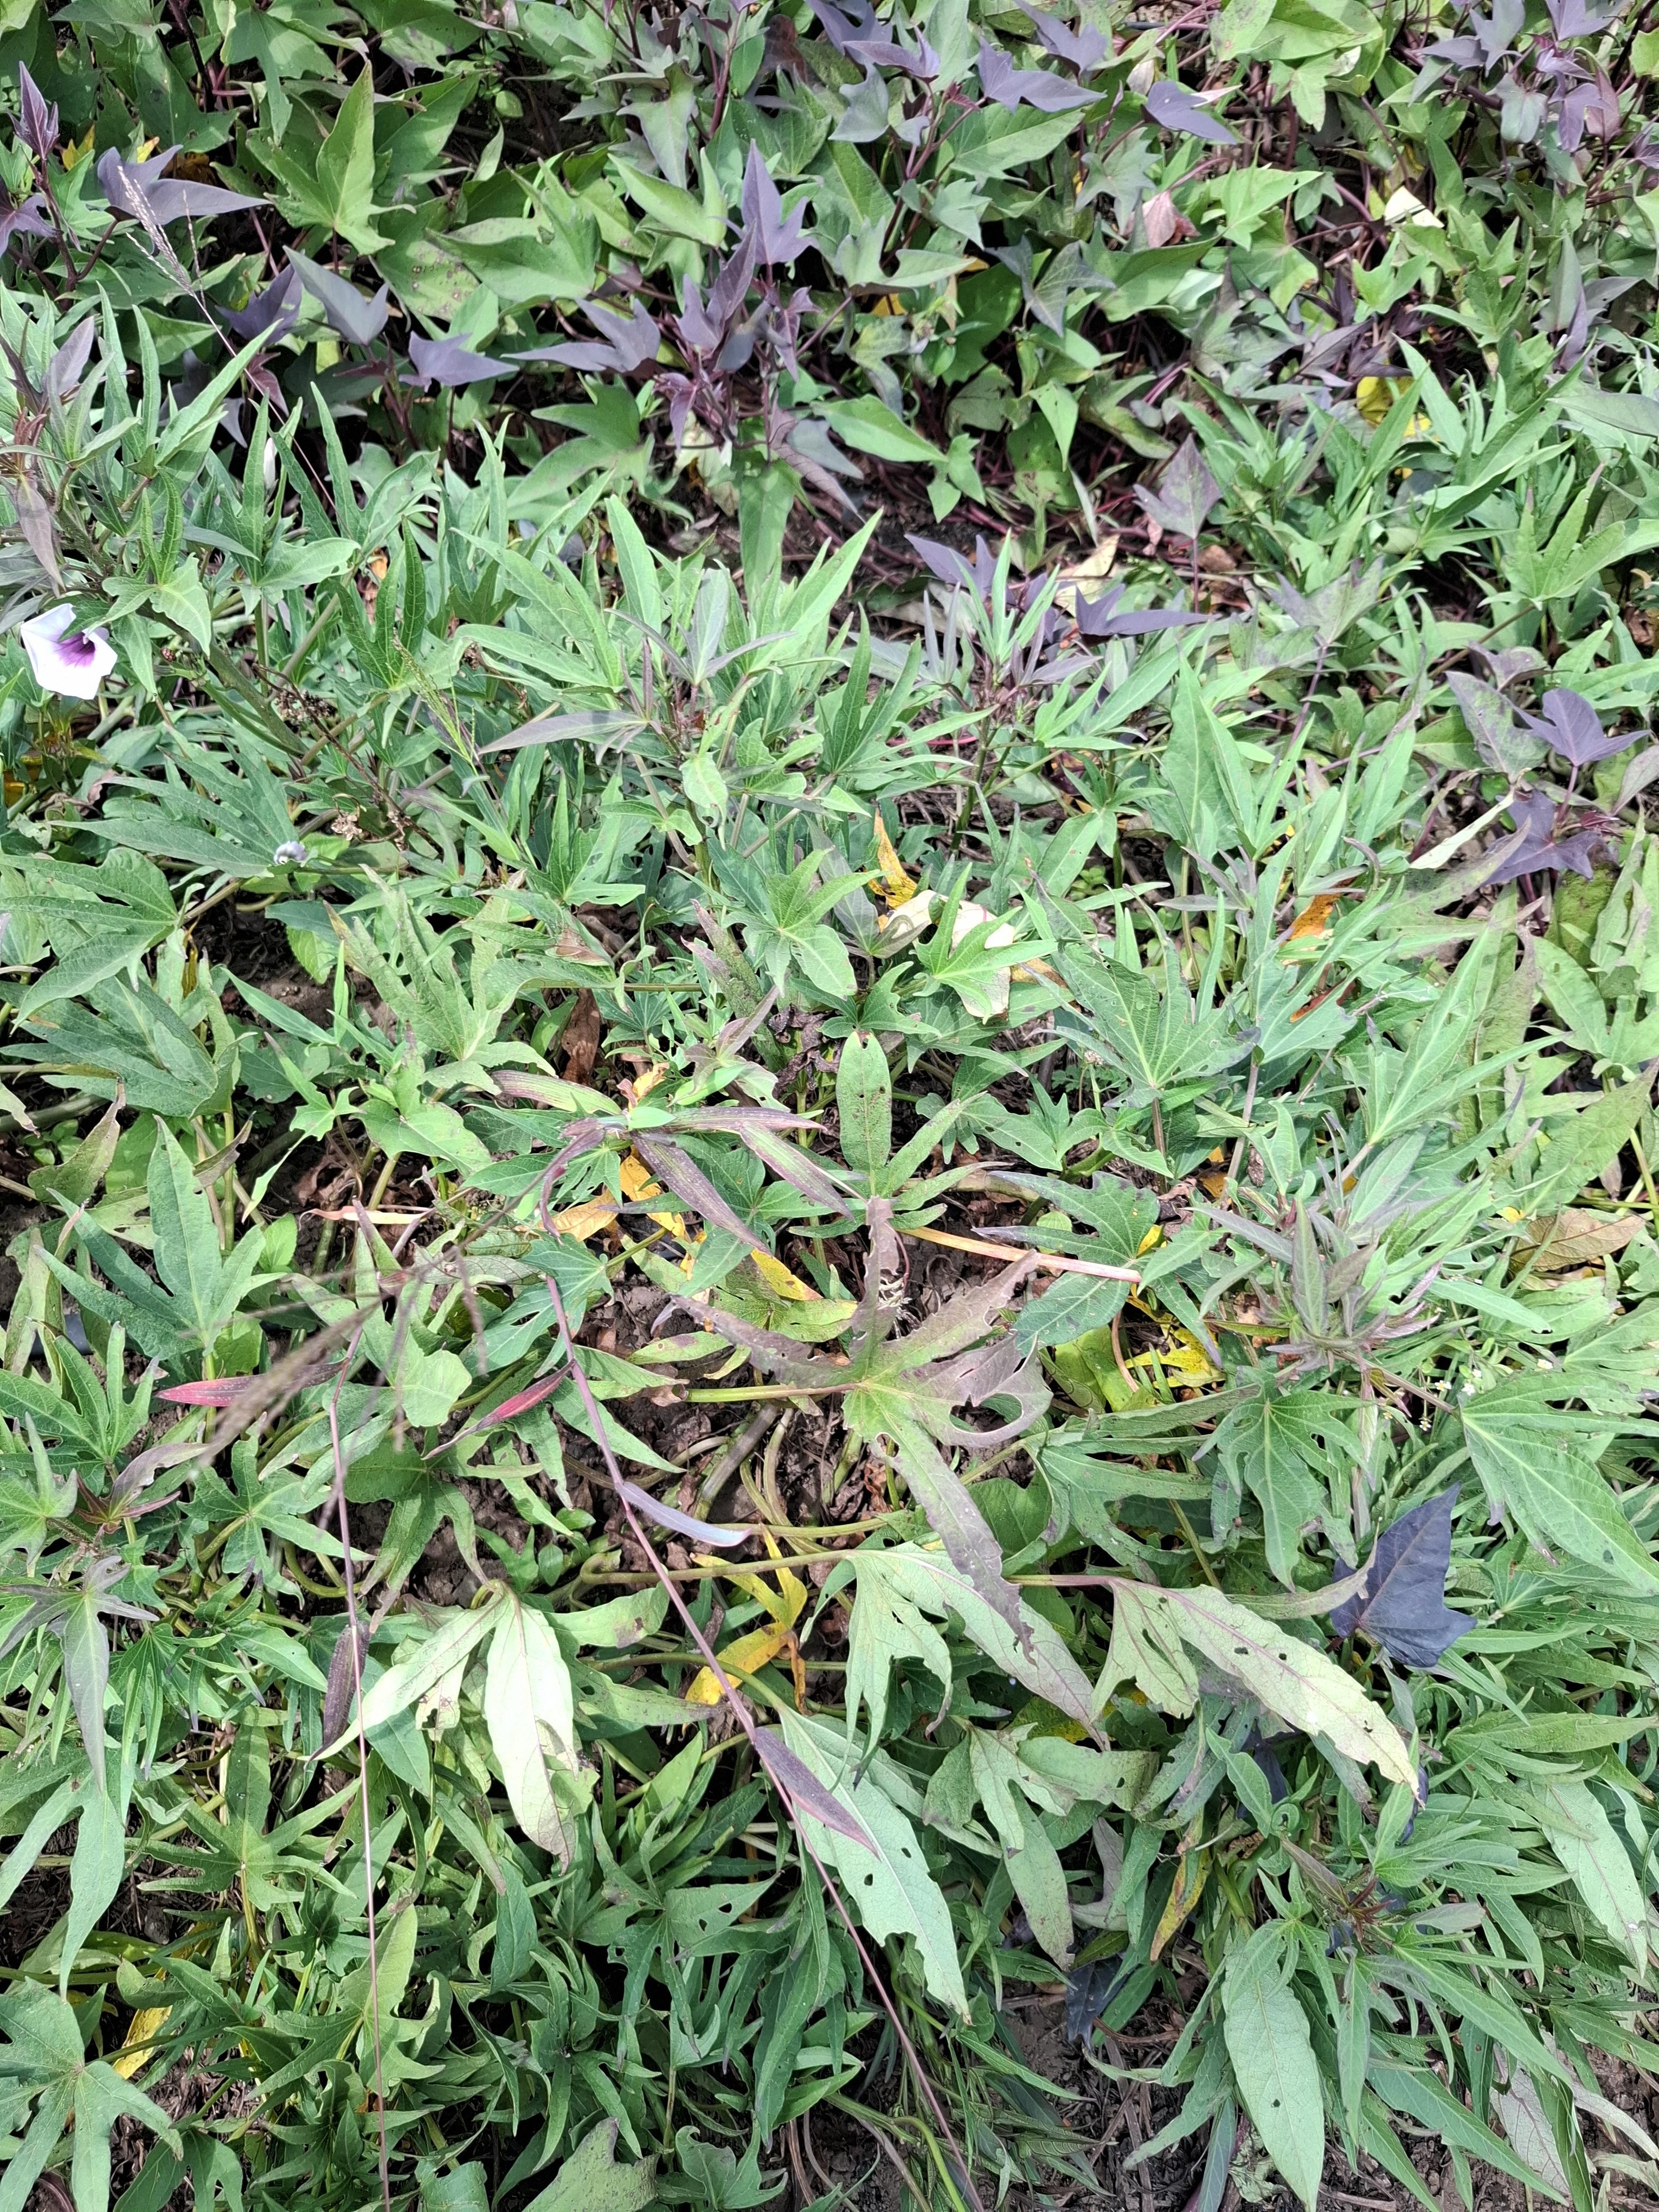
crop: sweet potato
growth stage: flowering
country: Tanzania
